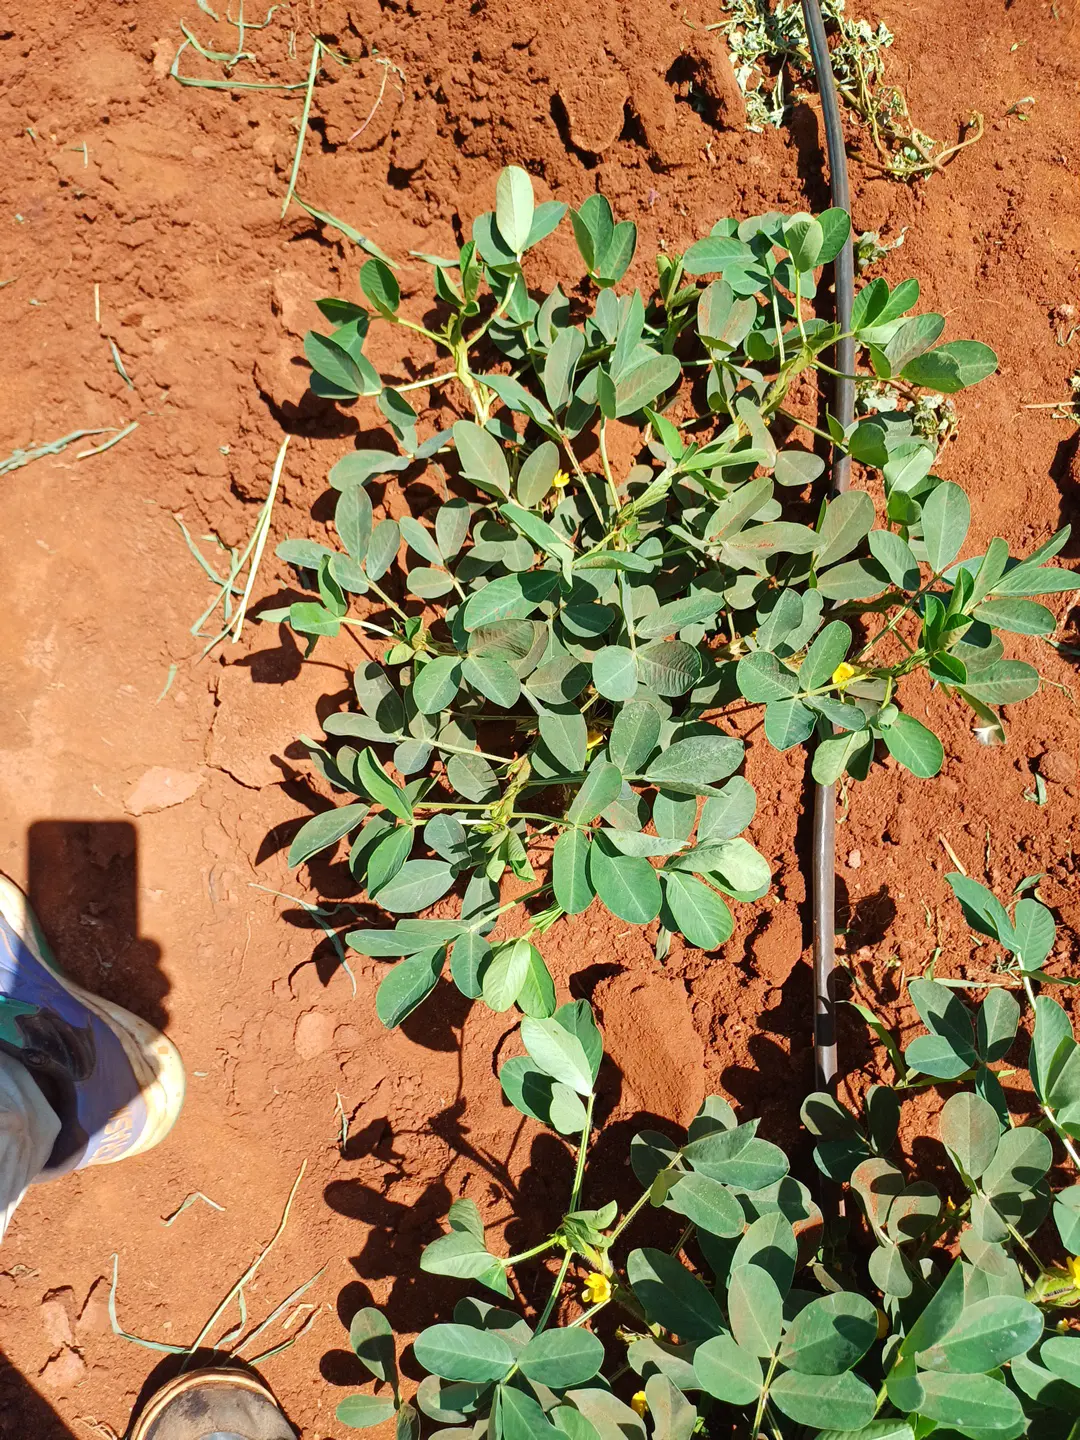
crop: groundnut
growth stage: flowering
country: Kenya
